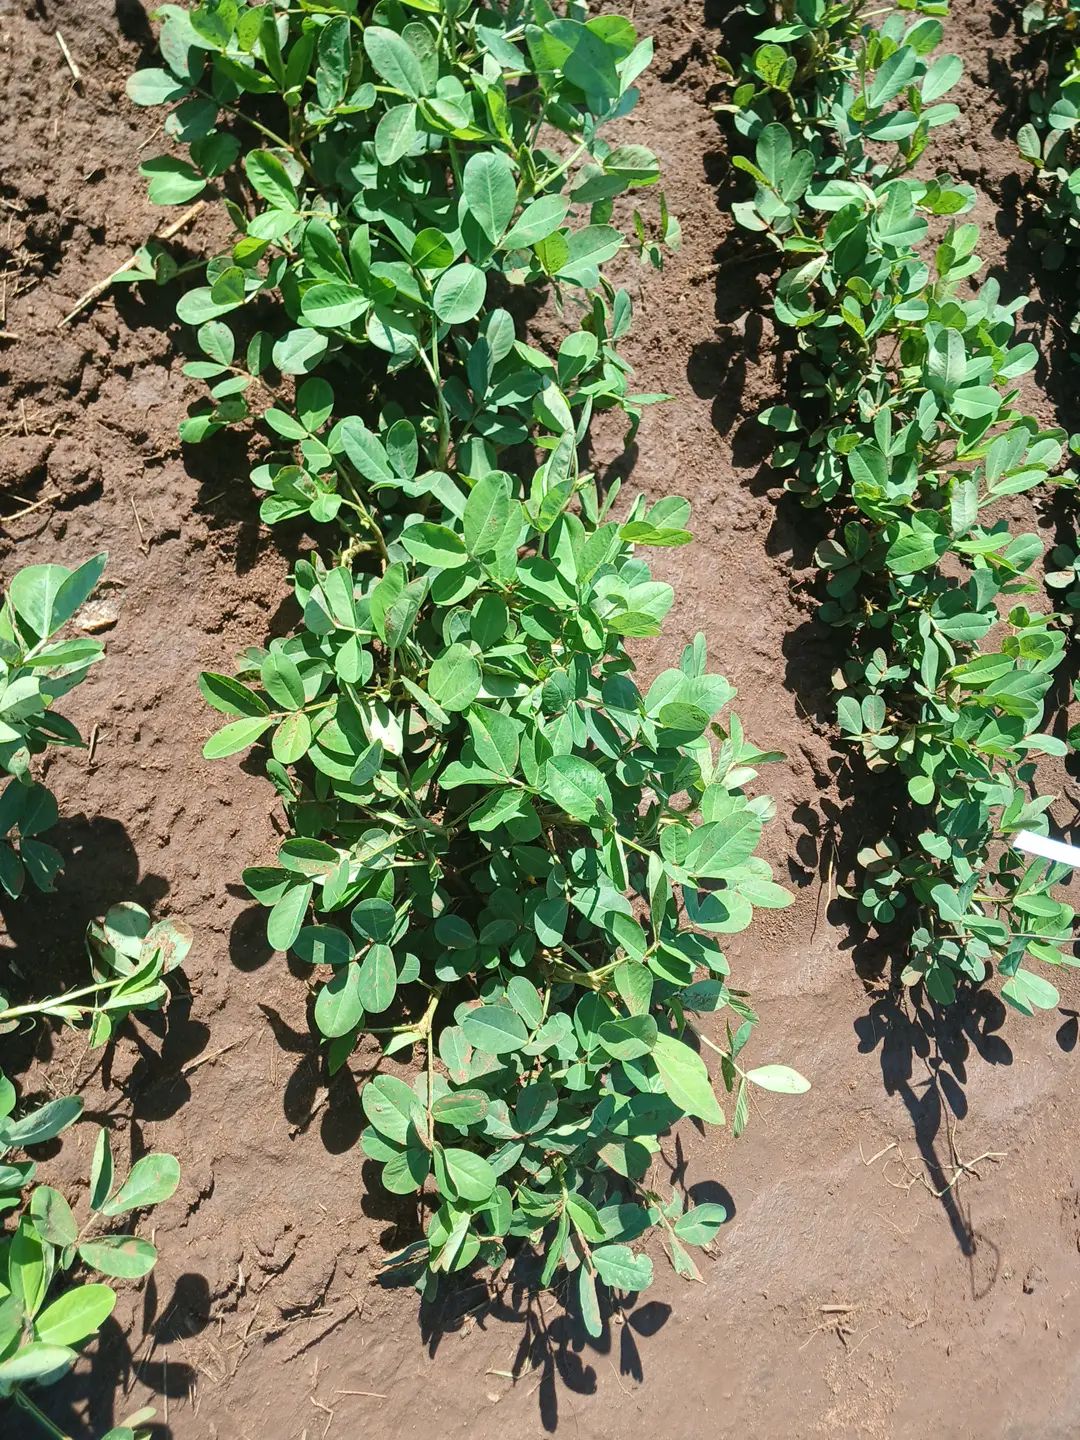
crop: groundnut
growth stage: flowering
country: Kenya
